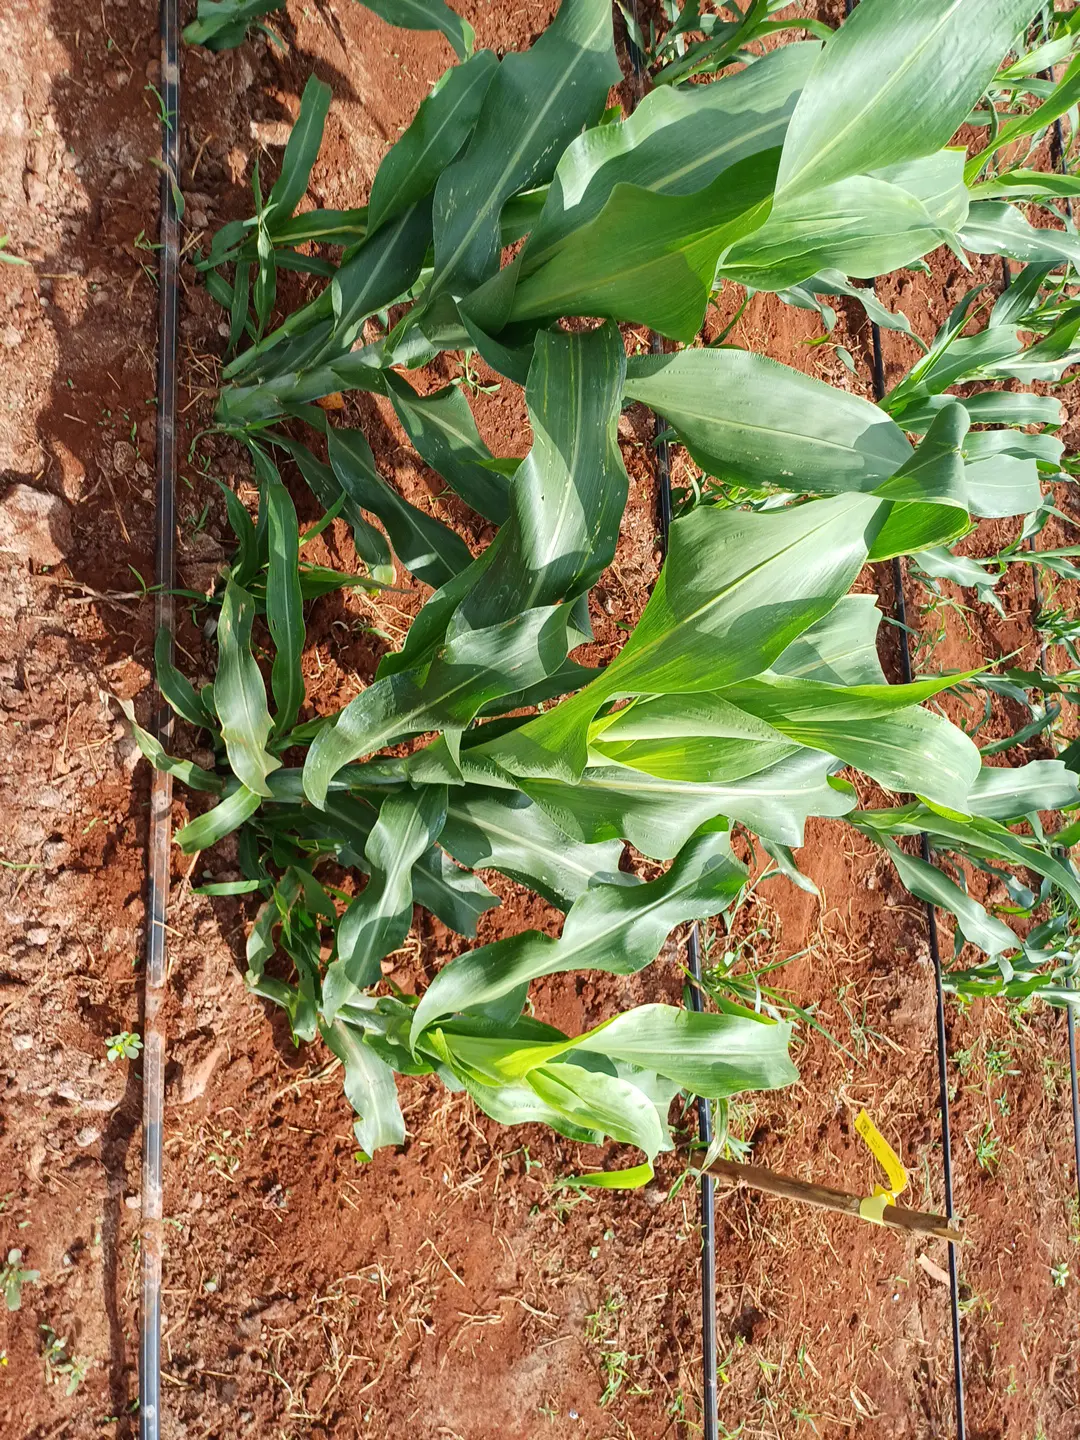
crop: sorghum
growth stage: elongation stem
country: Kenya
